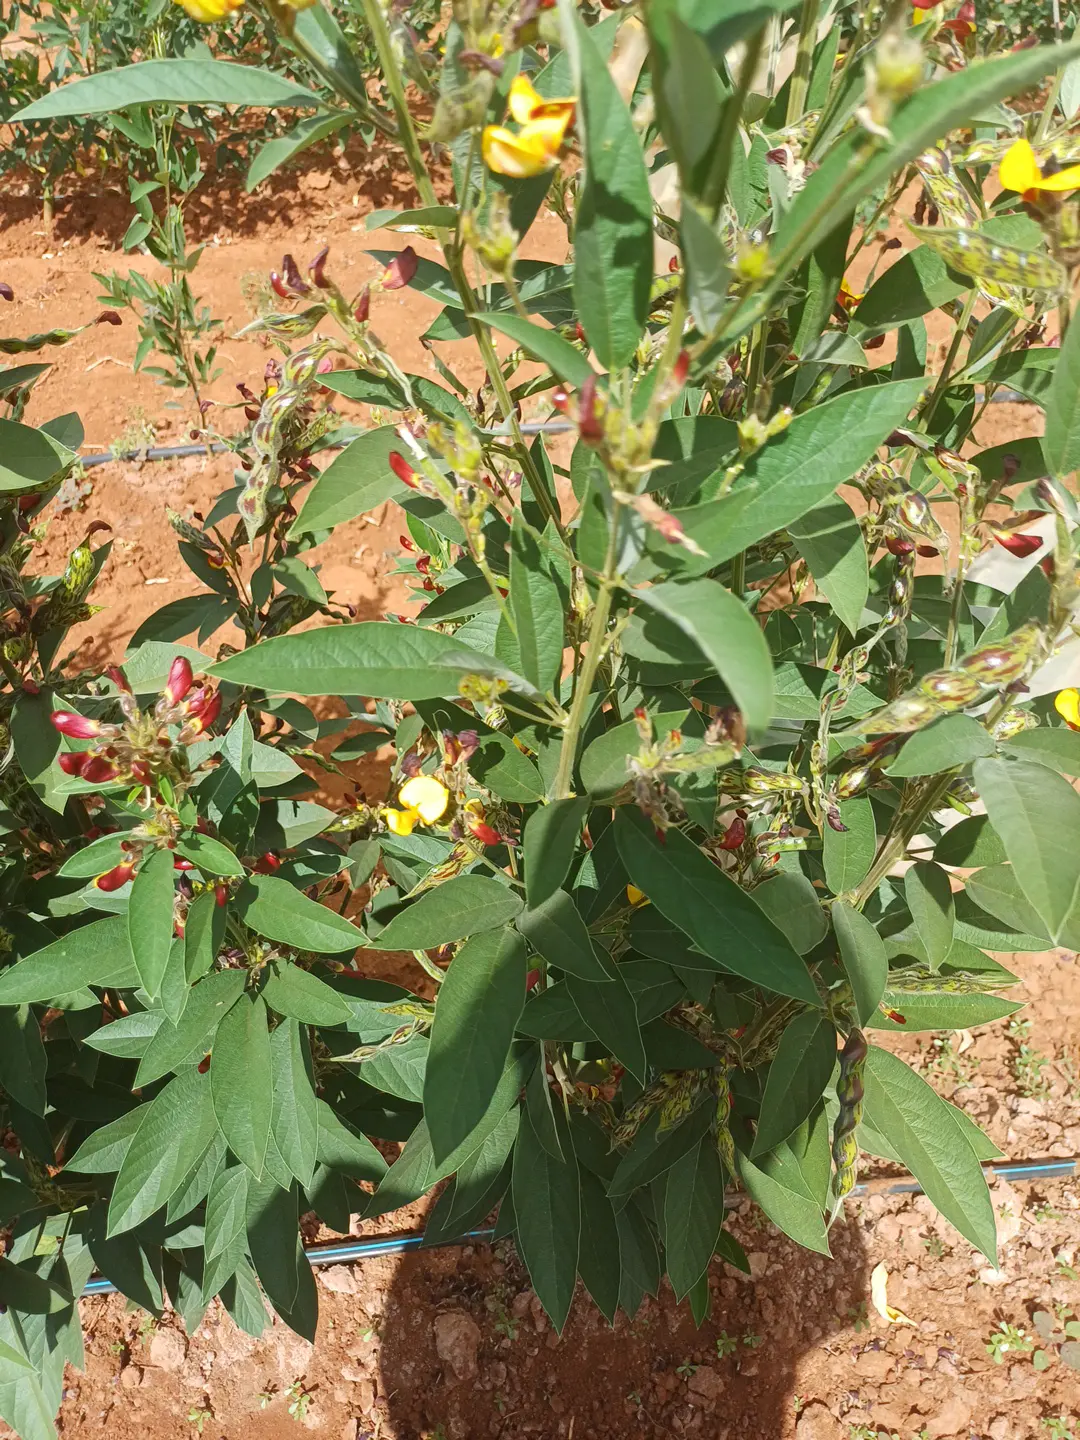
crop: pigeonpea
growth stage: development pod
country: Kenya
